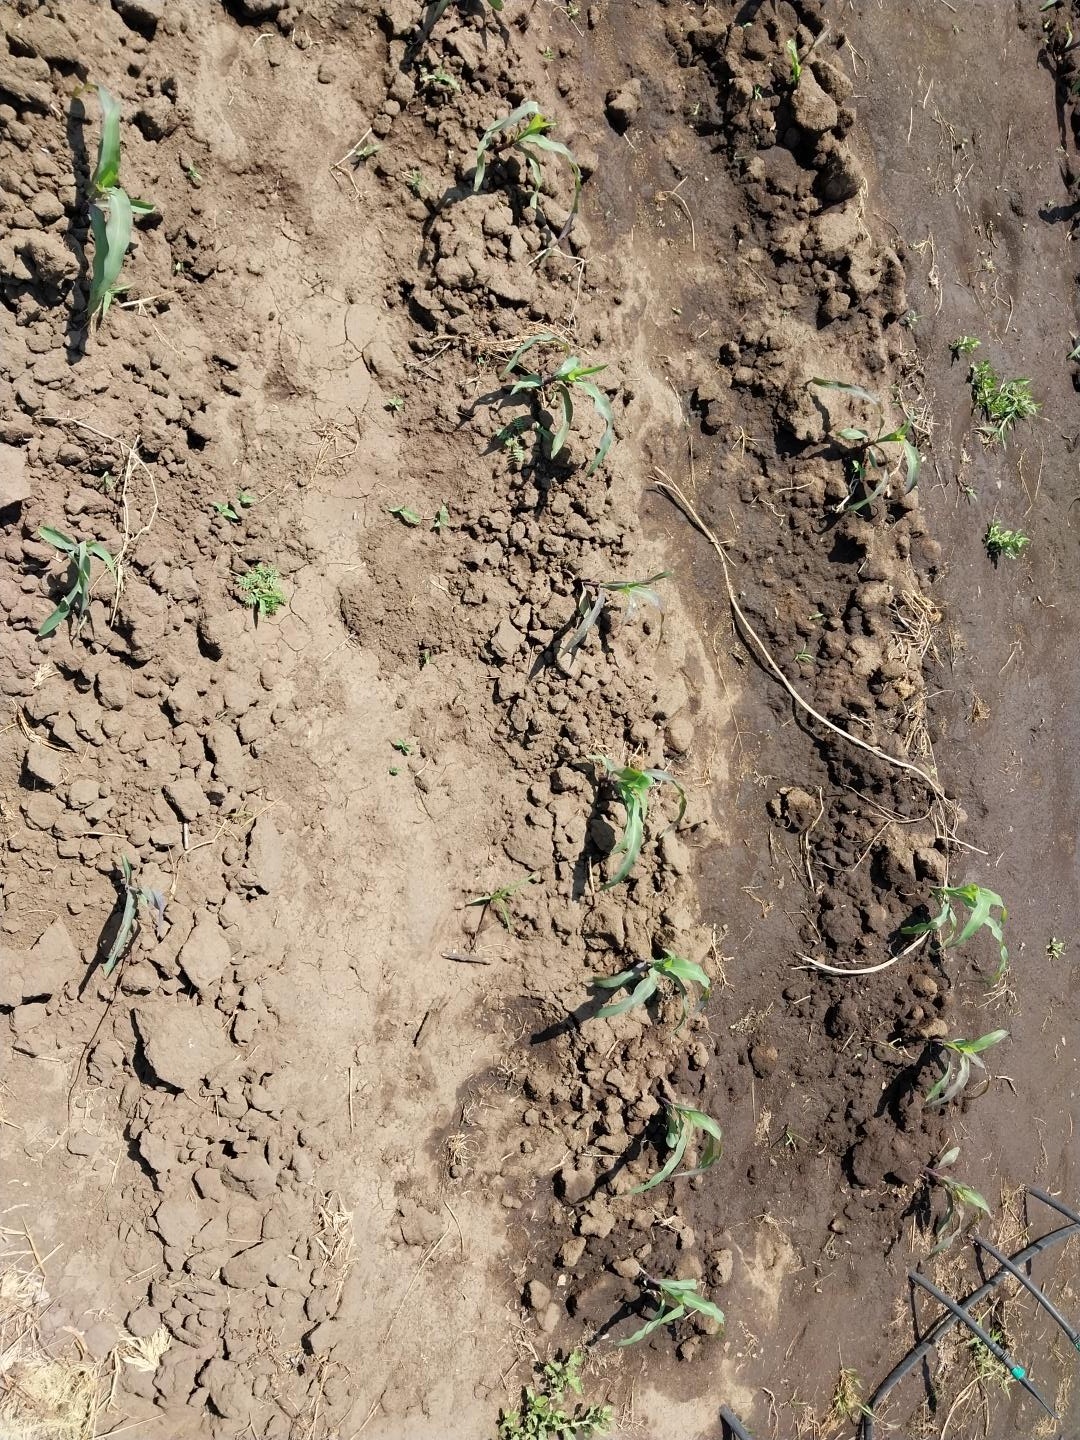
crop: maize
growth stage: emergence
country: Tanzania
